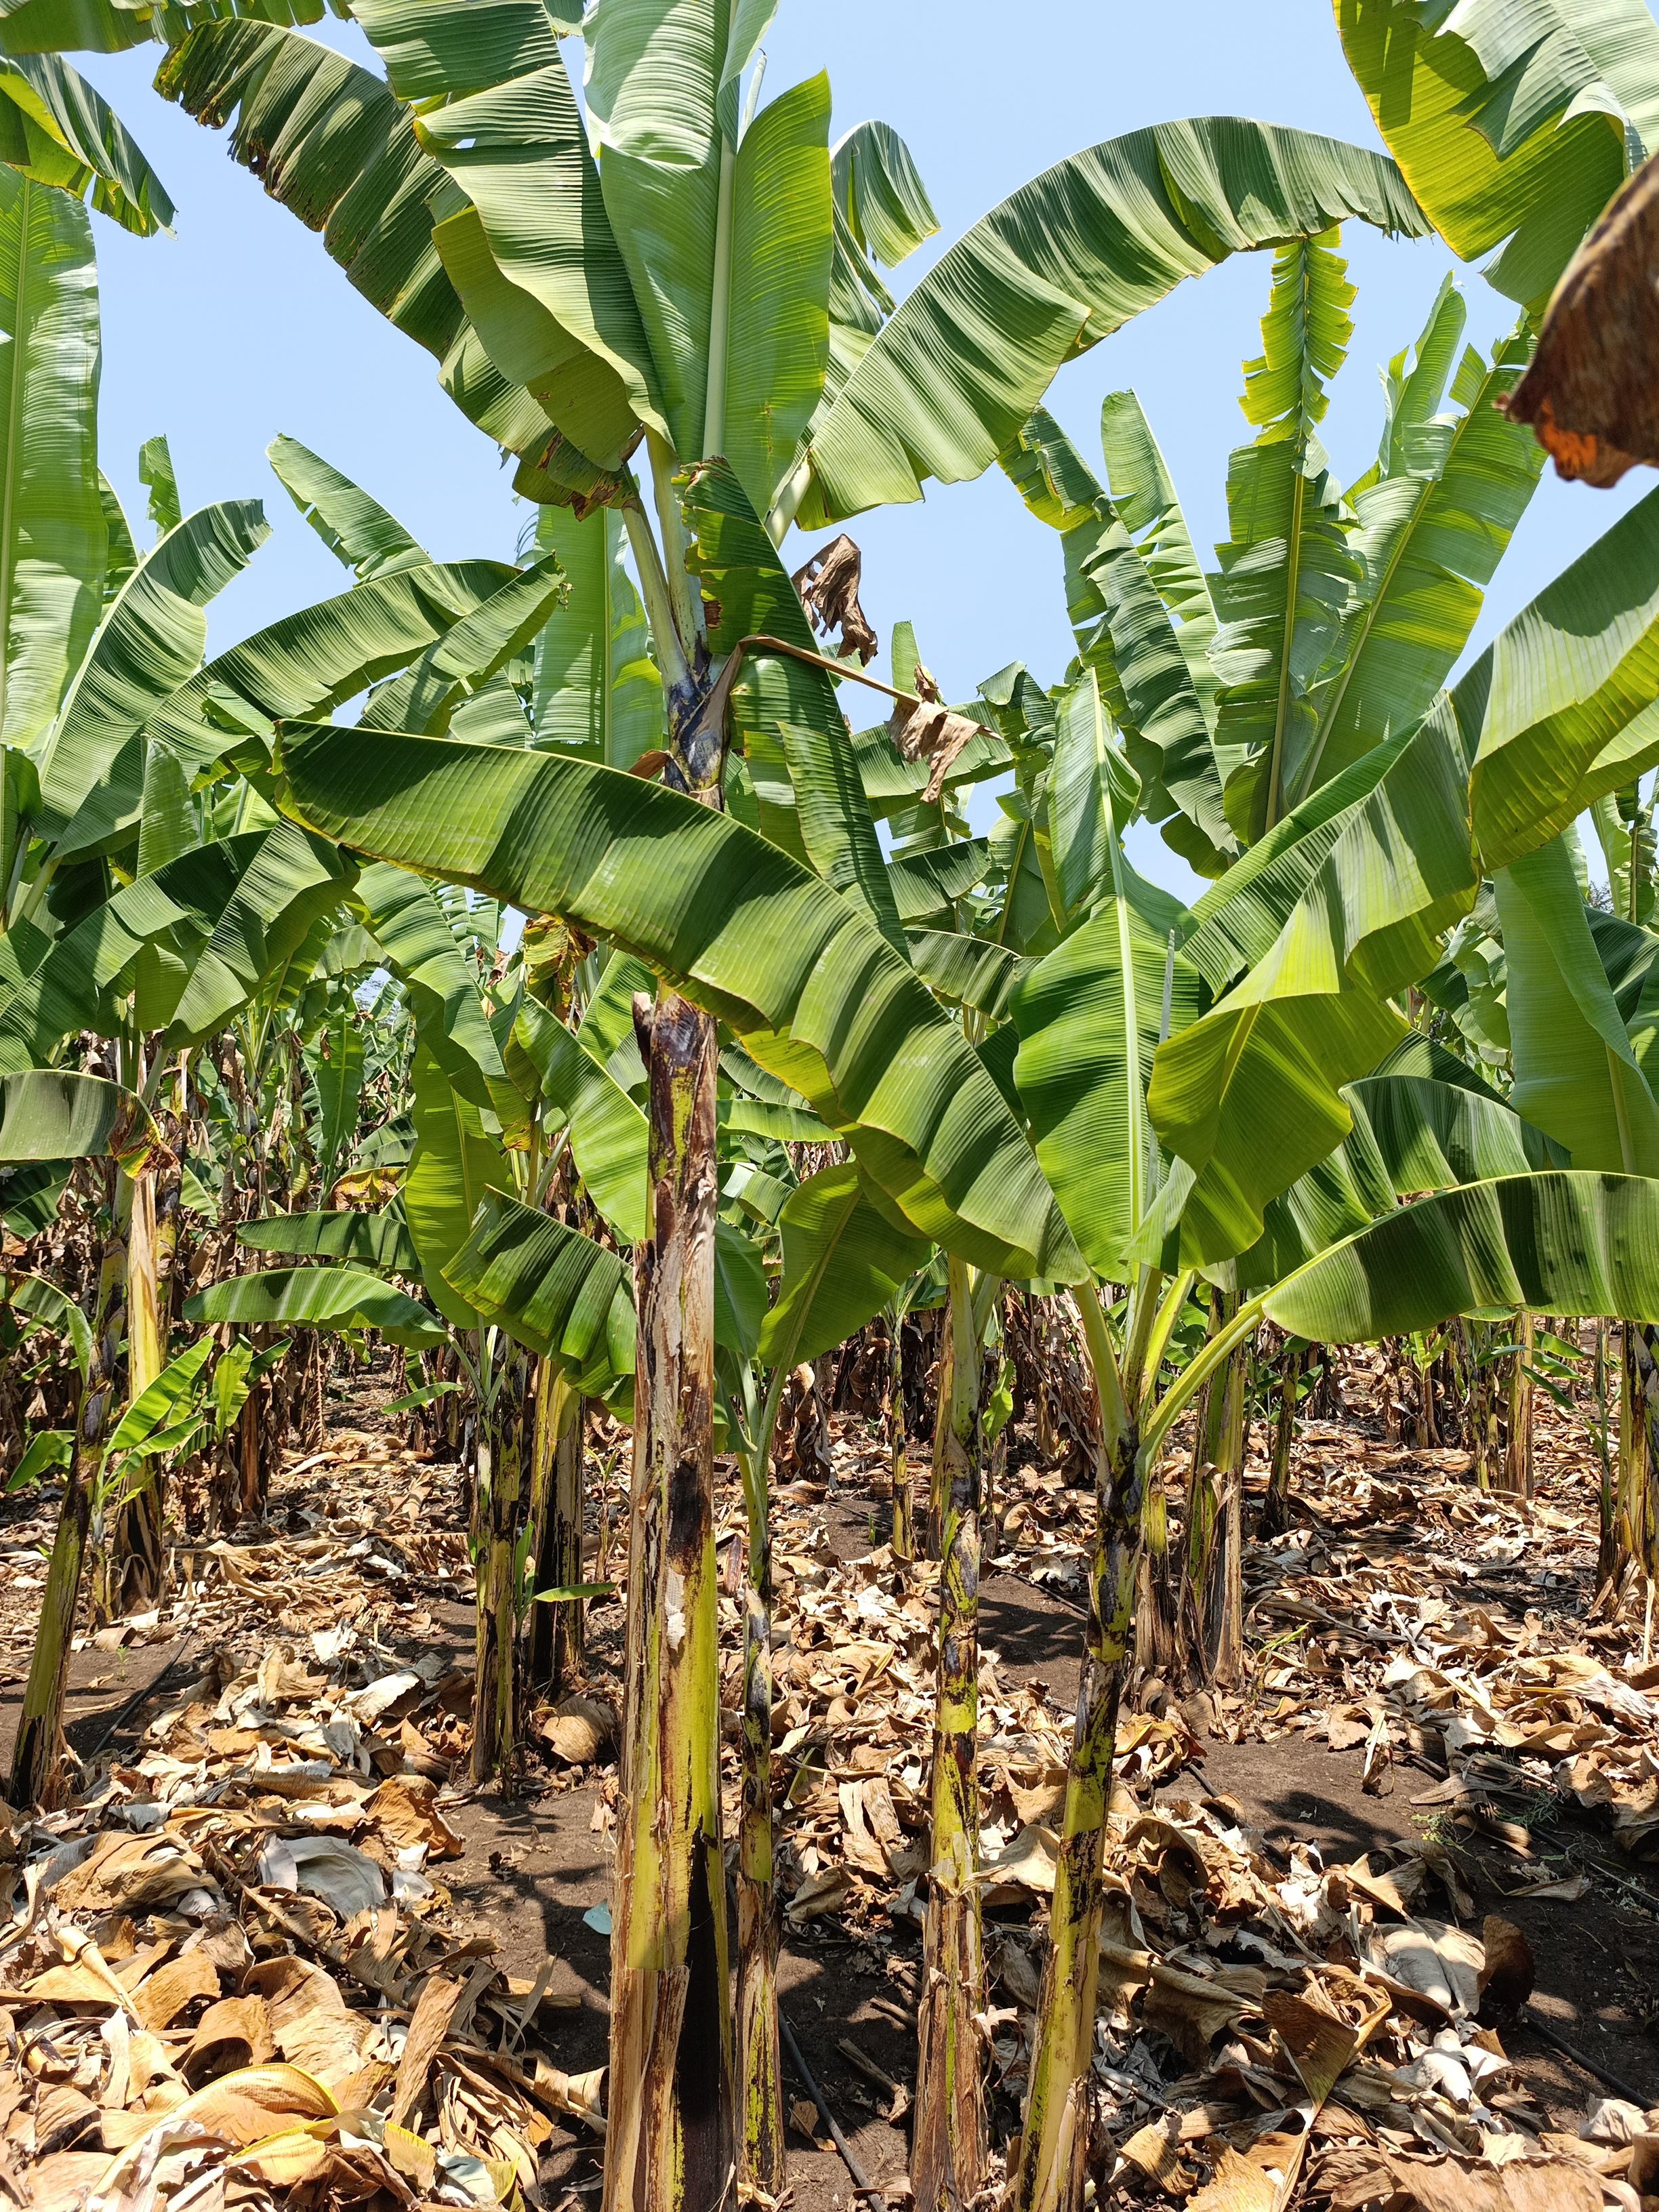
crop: banana
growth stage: vegetative
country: Tanzania
